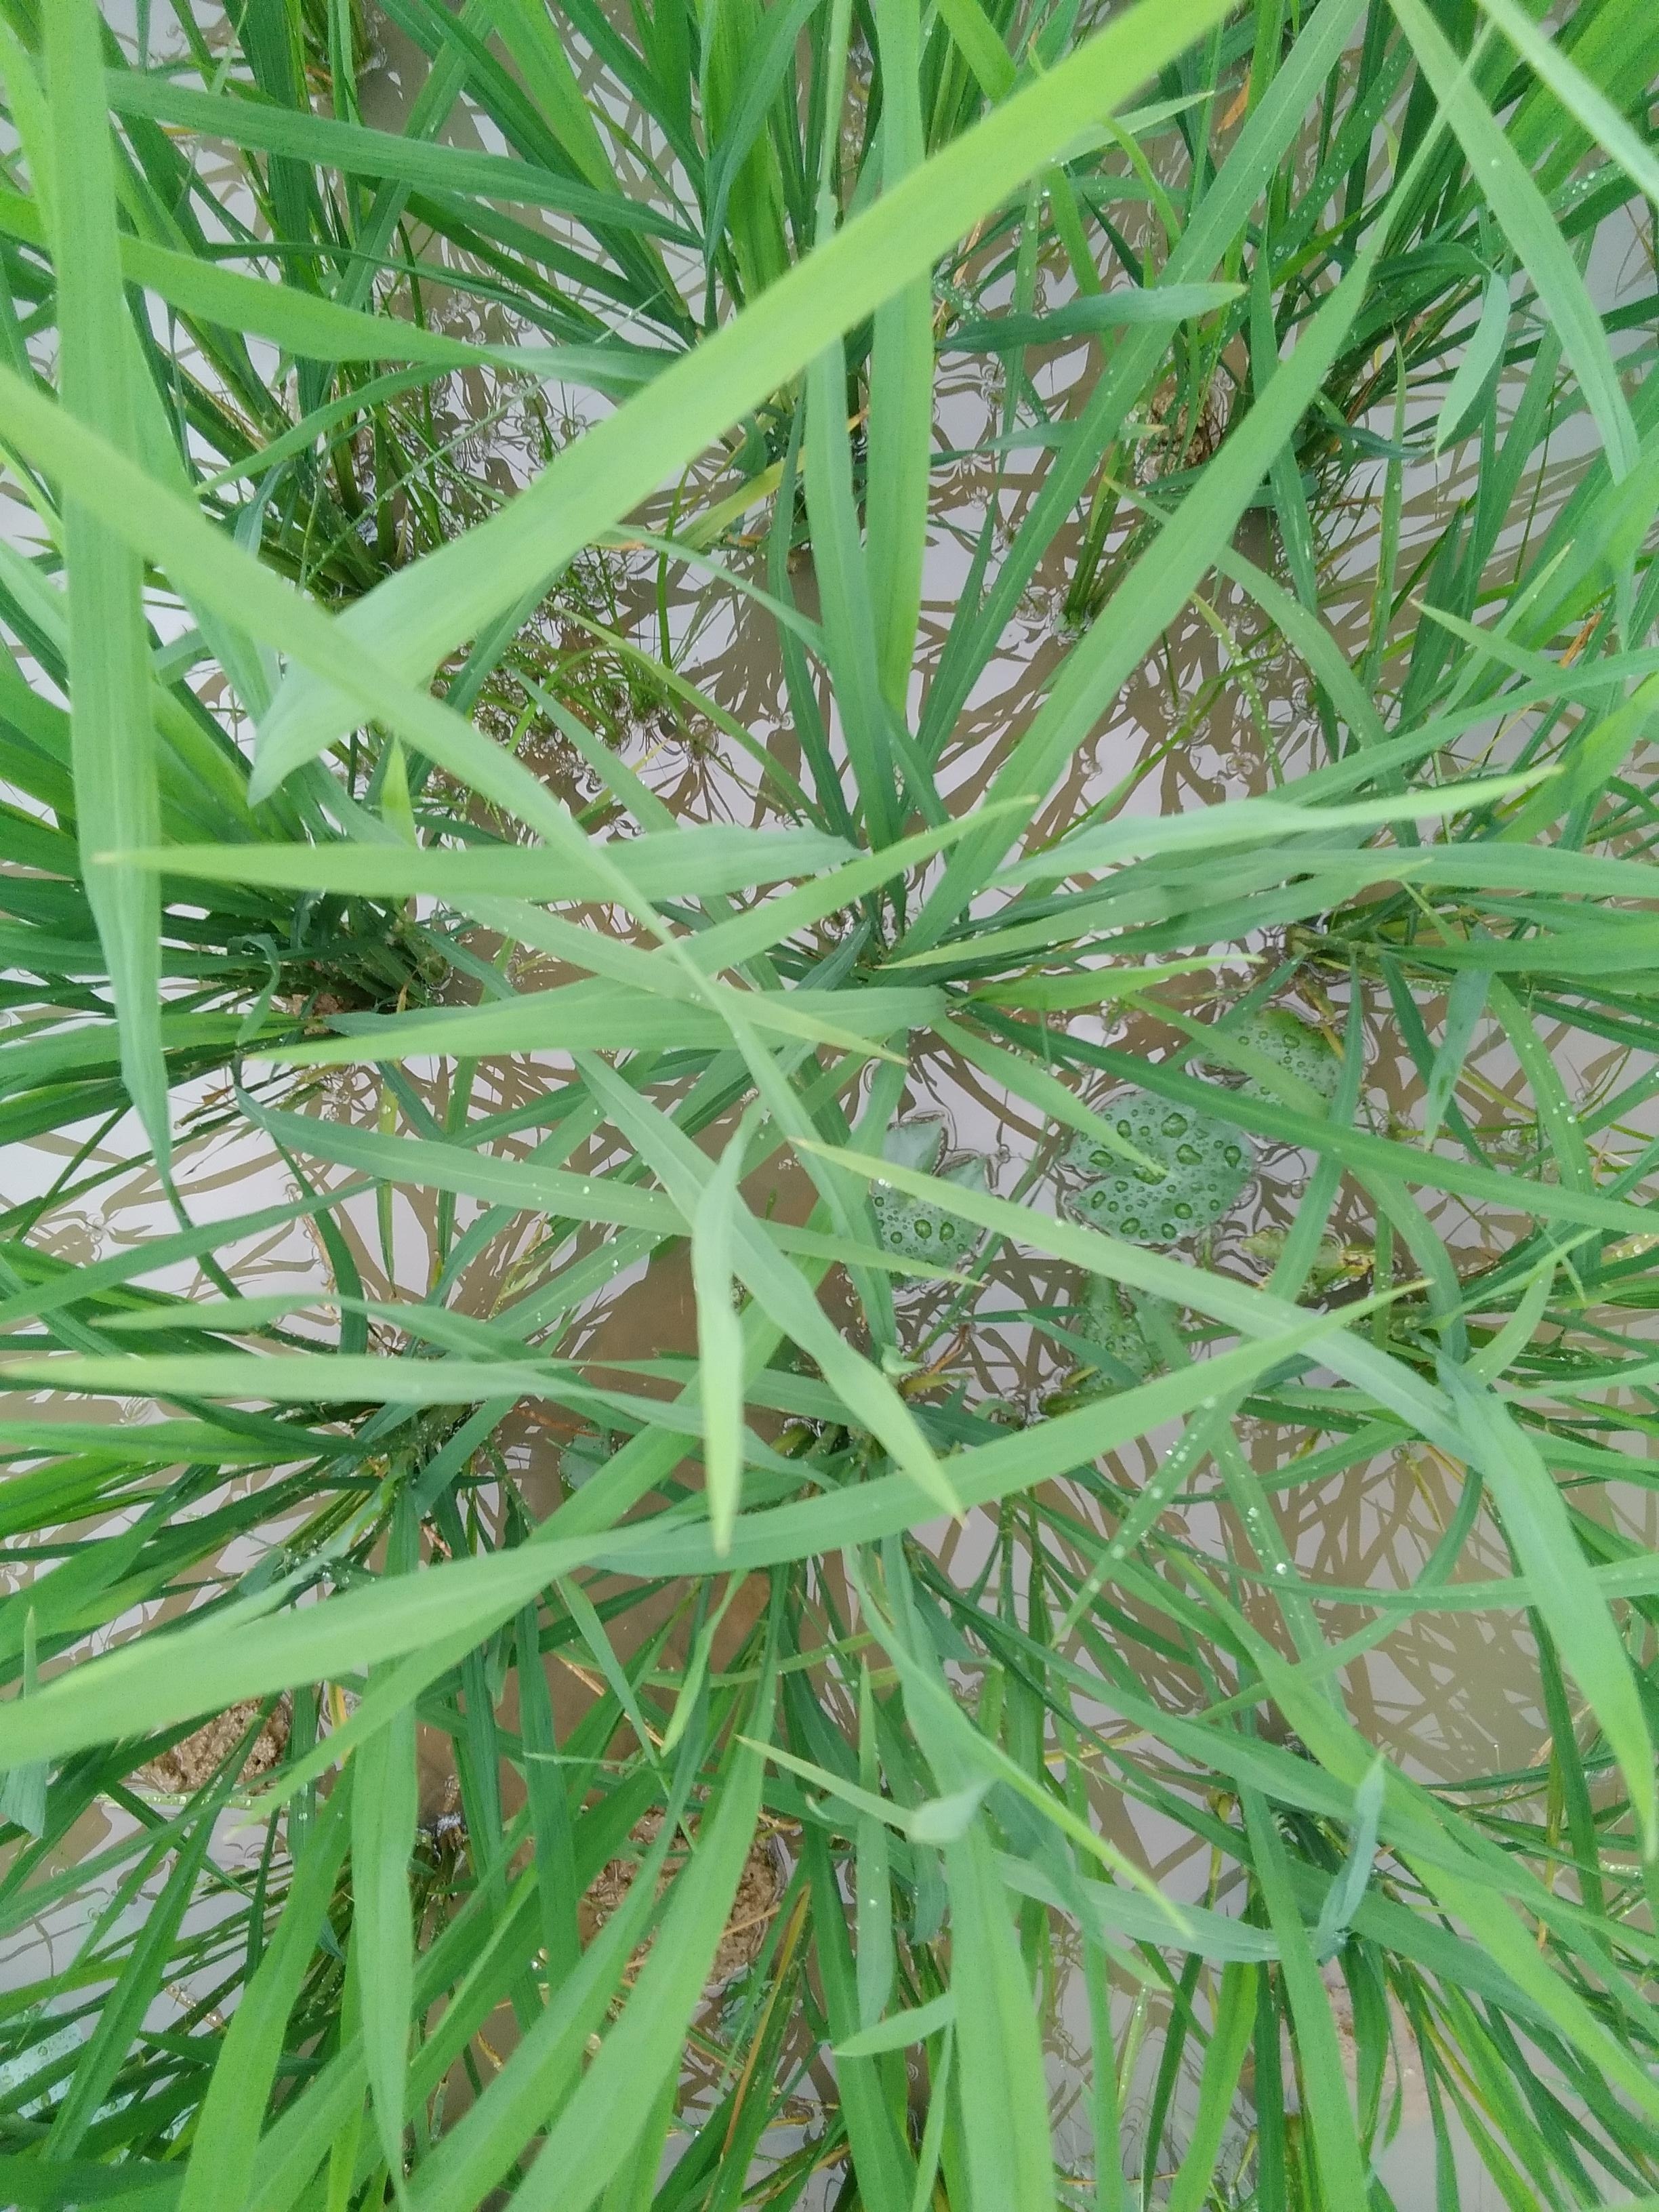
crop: rice
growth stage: vegetative
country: Nigeria
